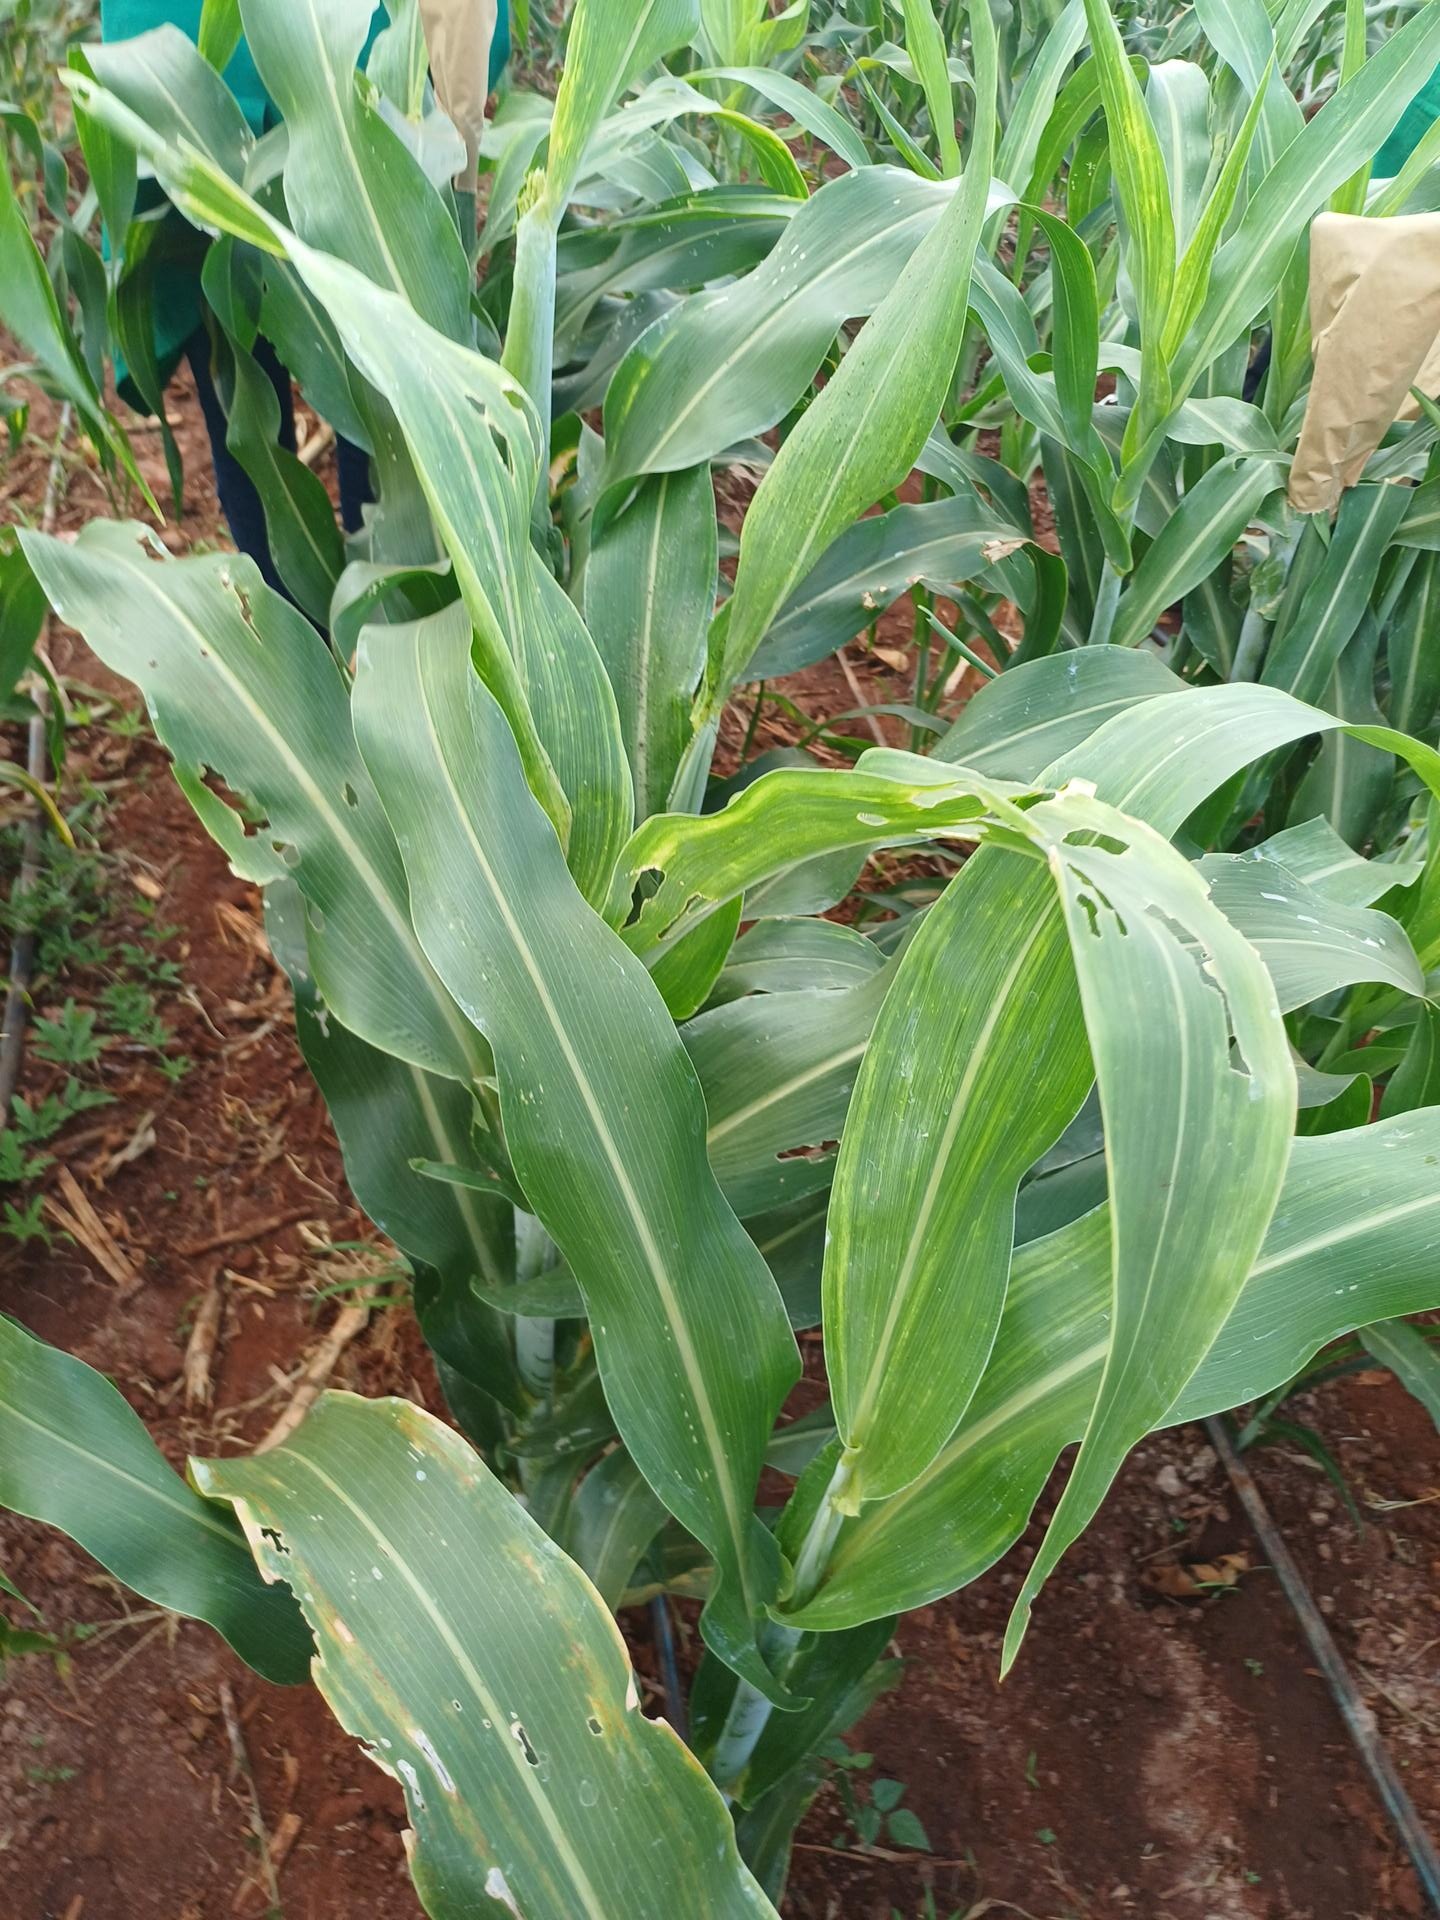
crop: sorghum
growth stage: heading tuber
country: Kenya
